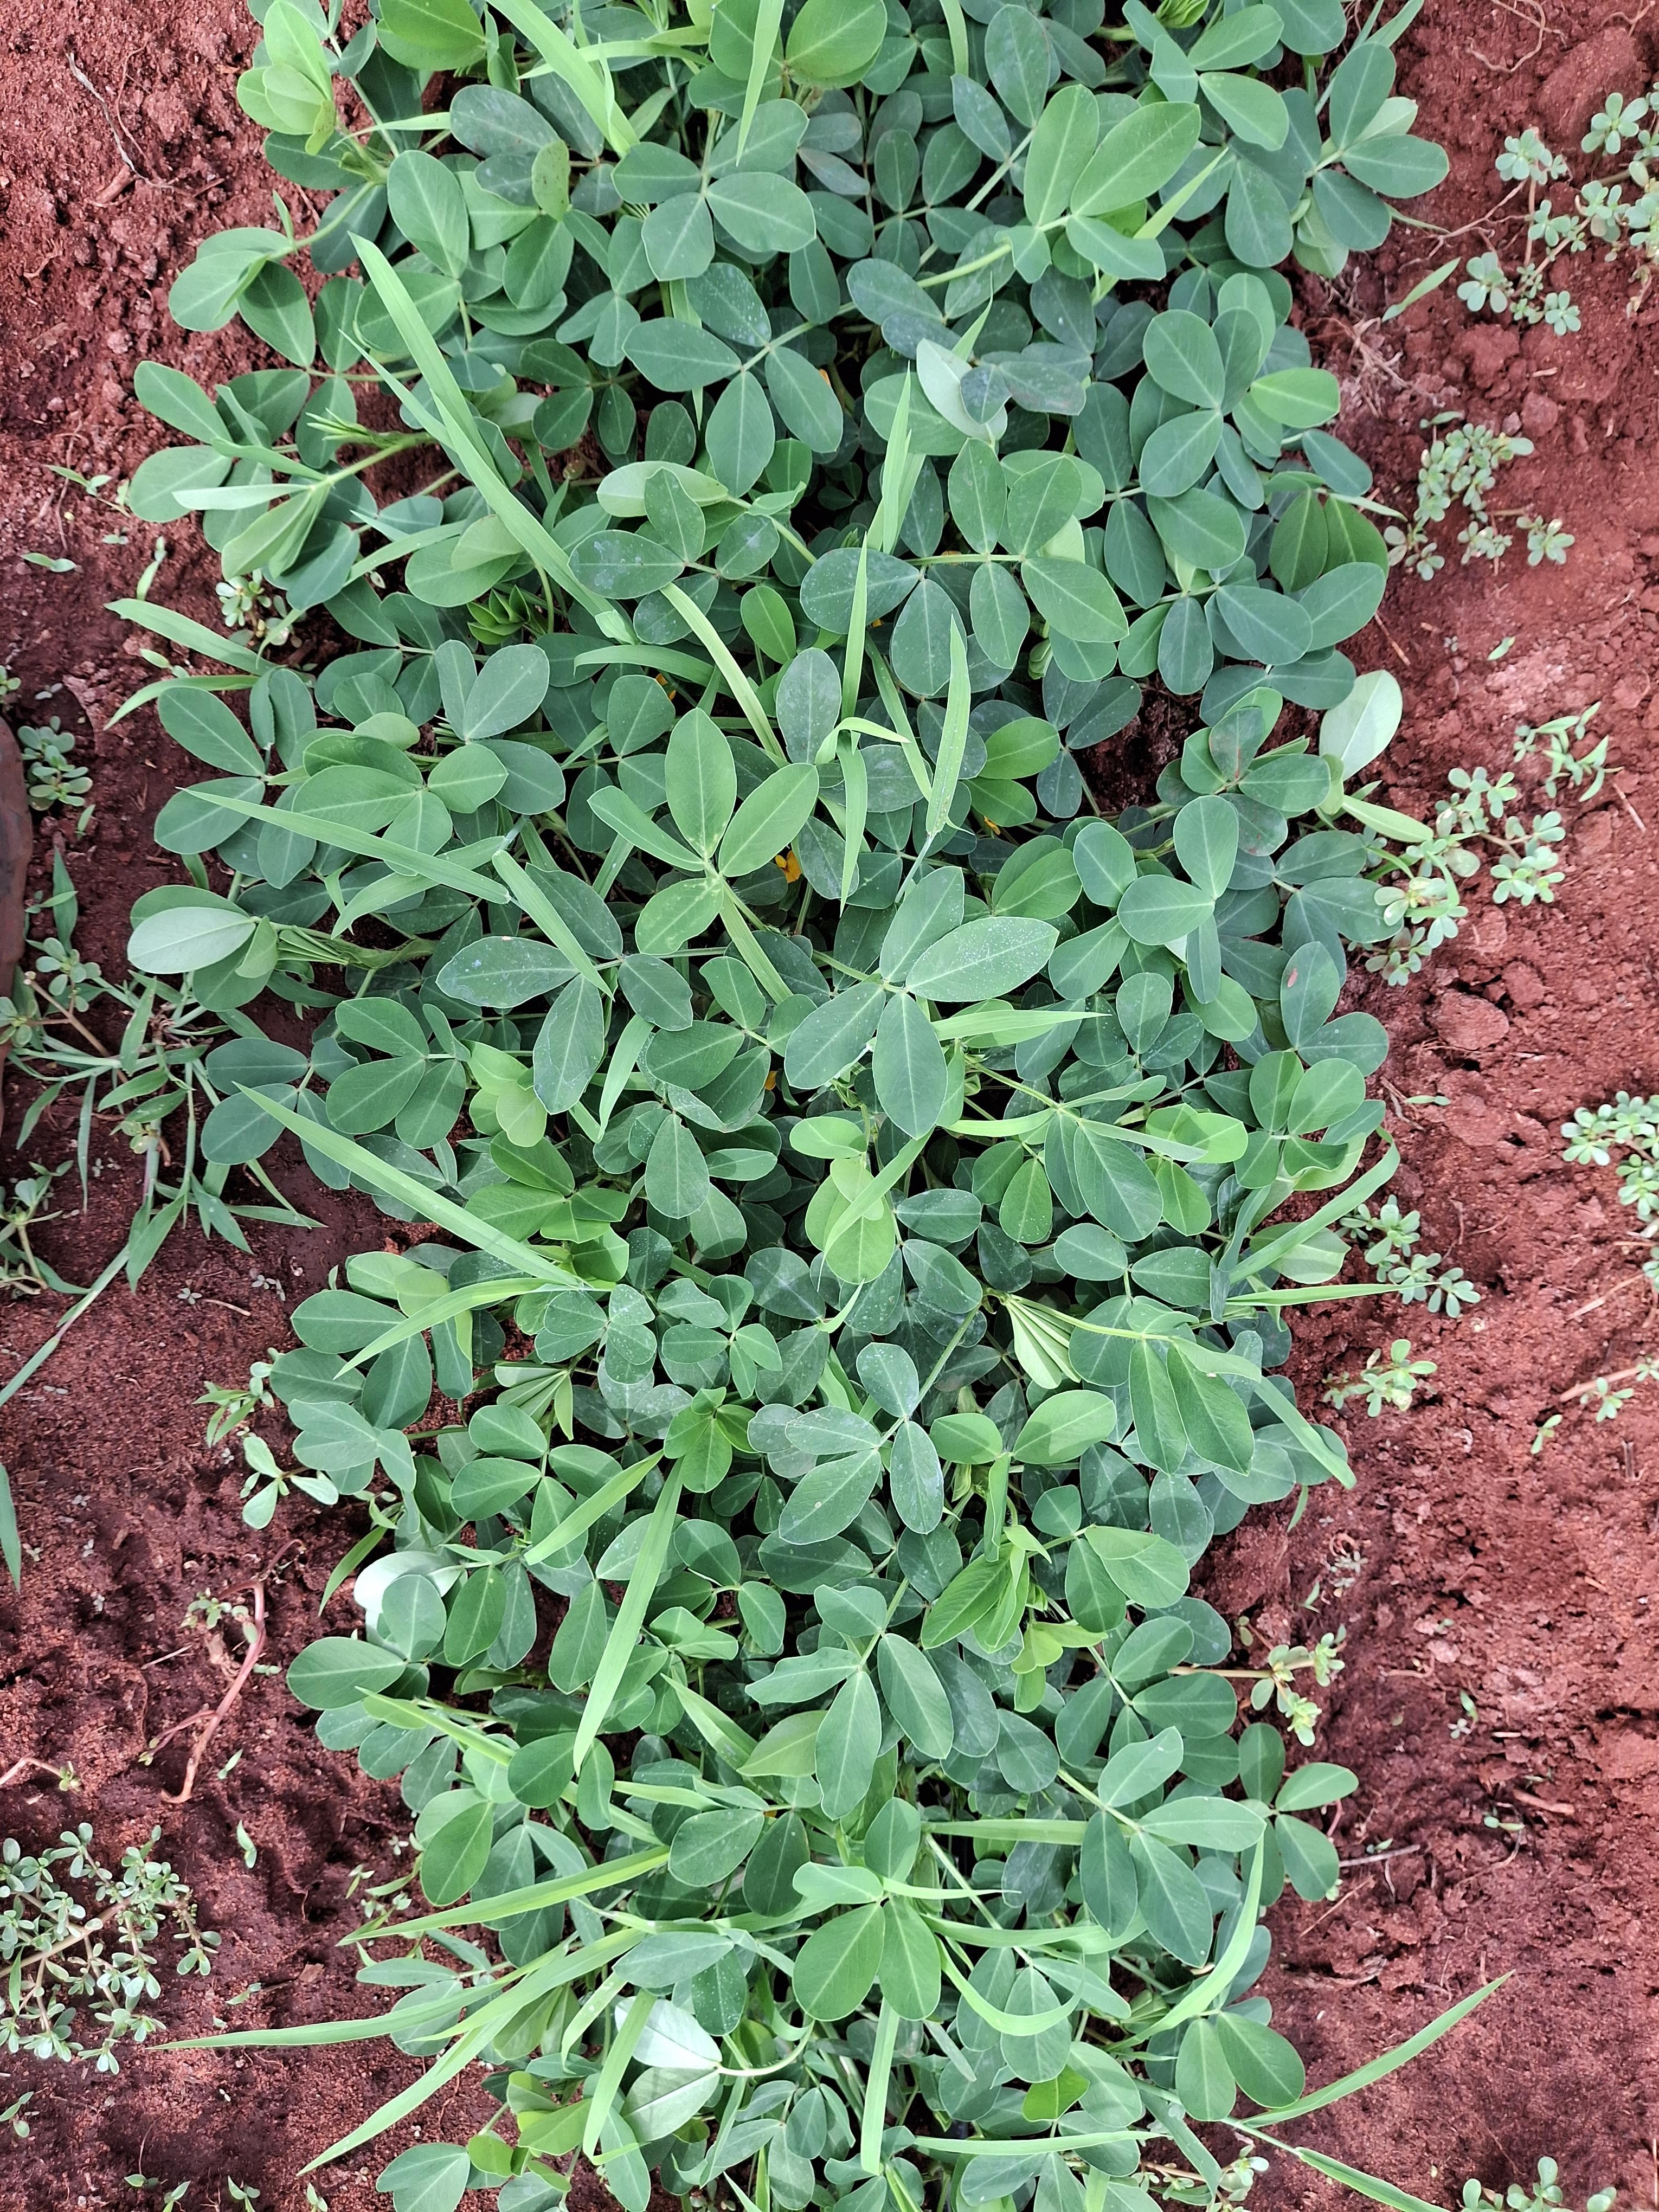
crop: groundnut
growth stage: flowering
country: Kenya
